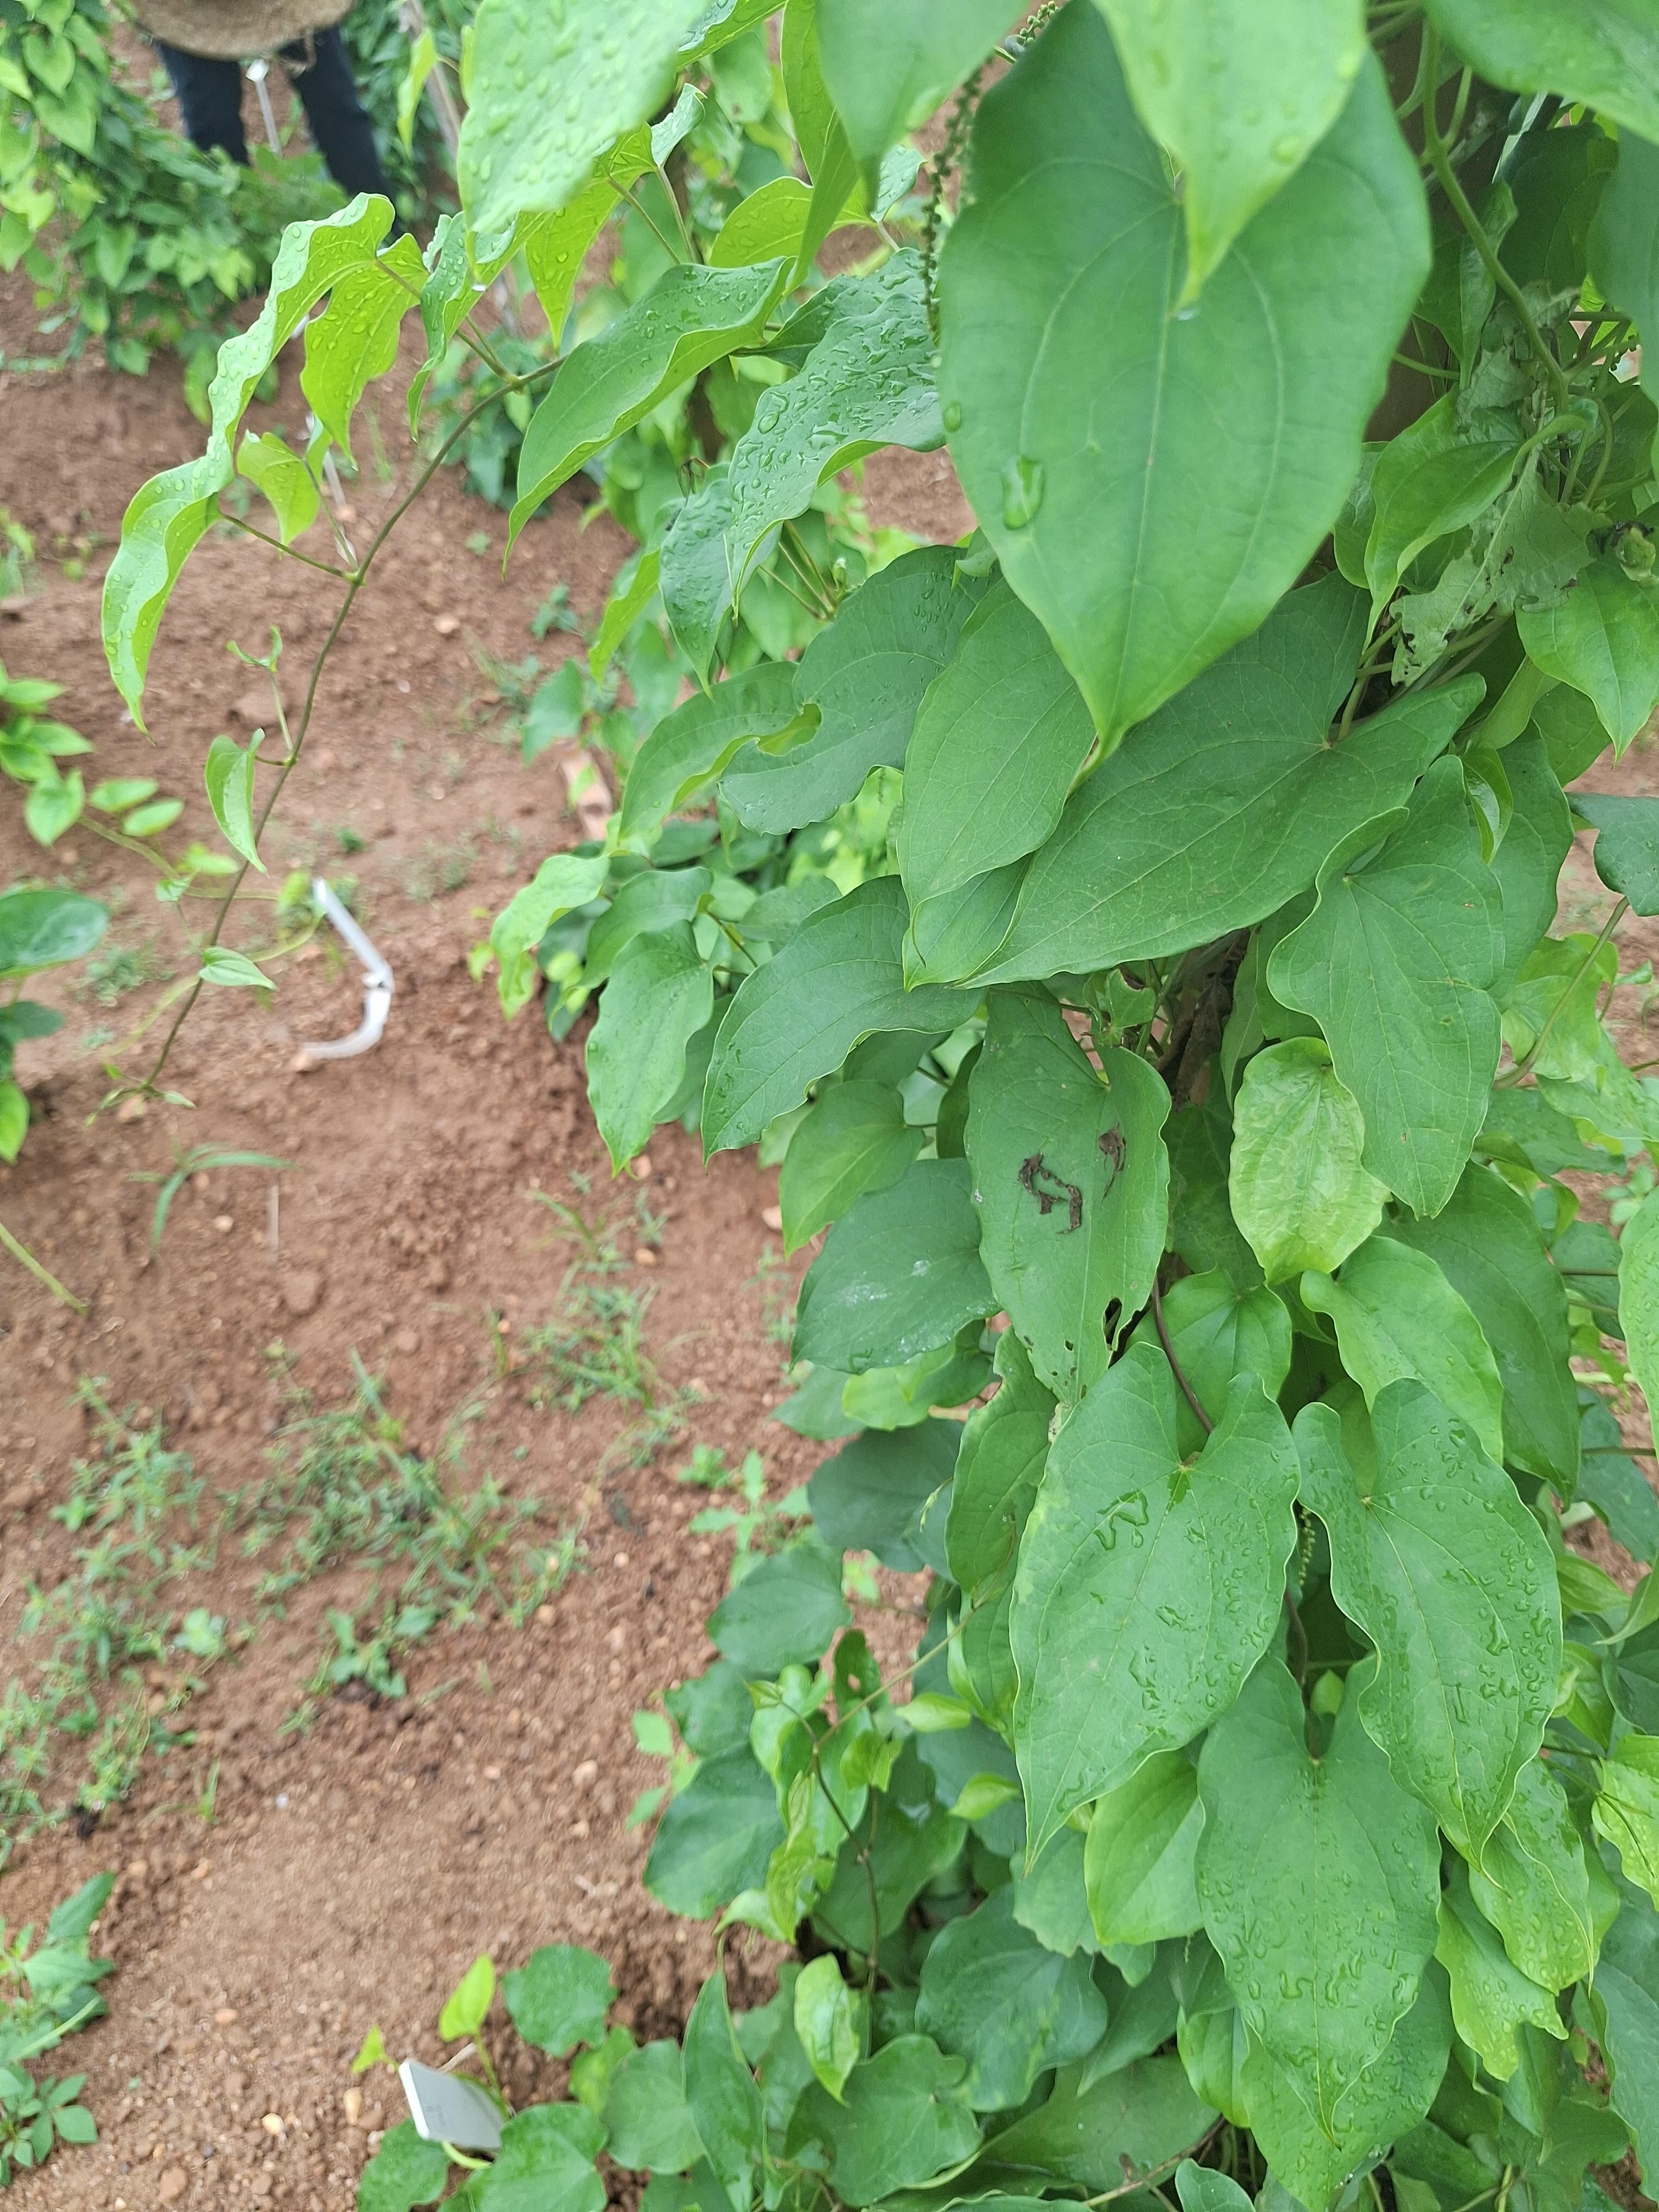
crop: yam
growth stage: vegetative
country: Nigeria
